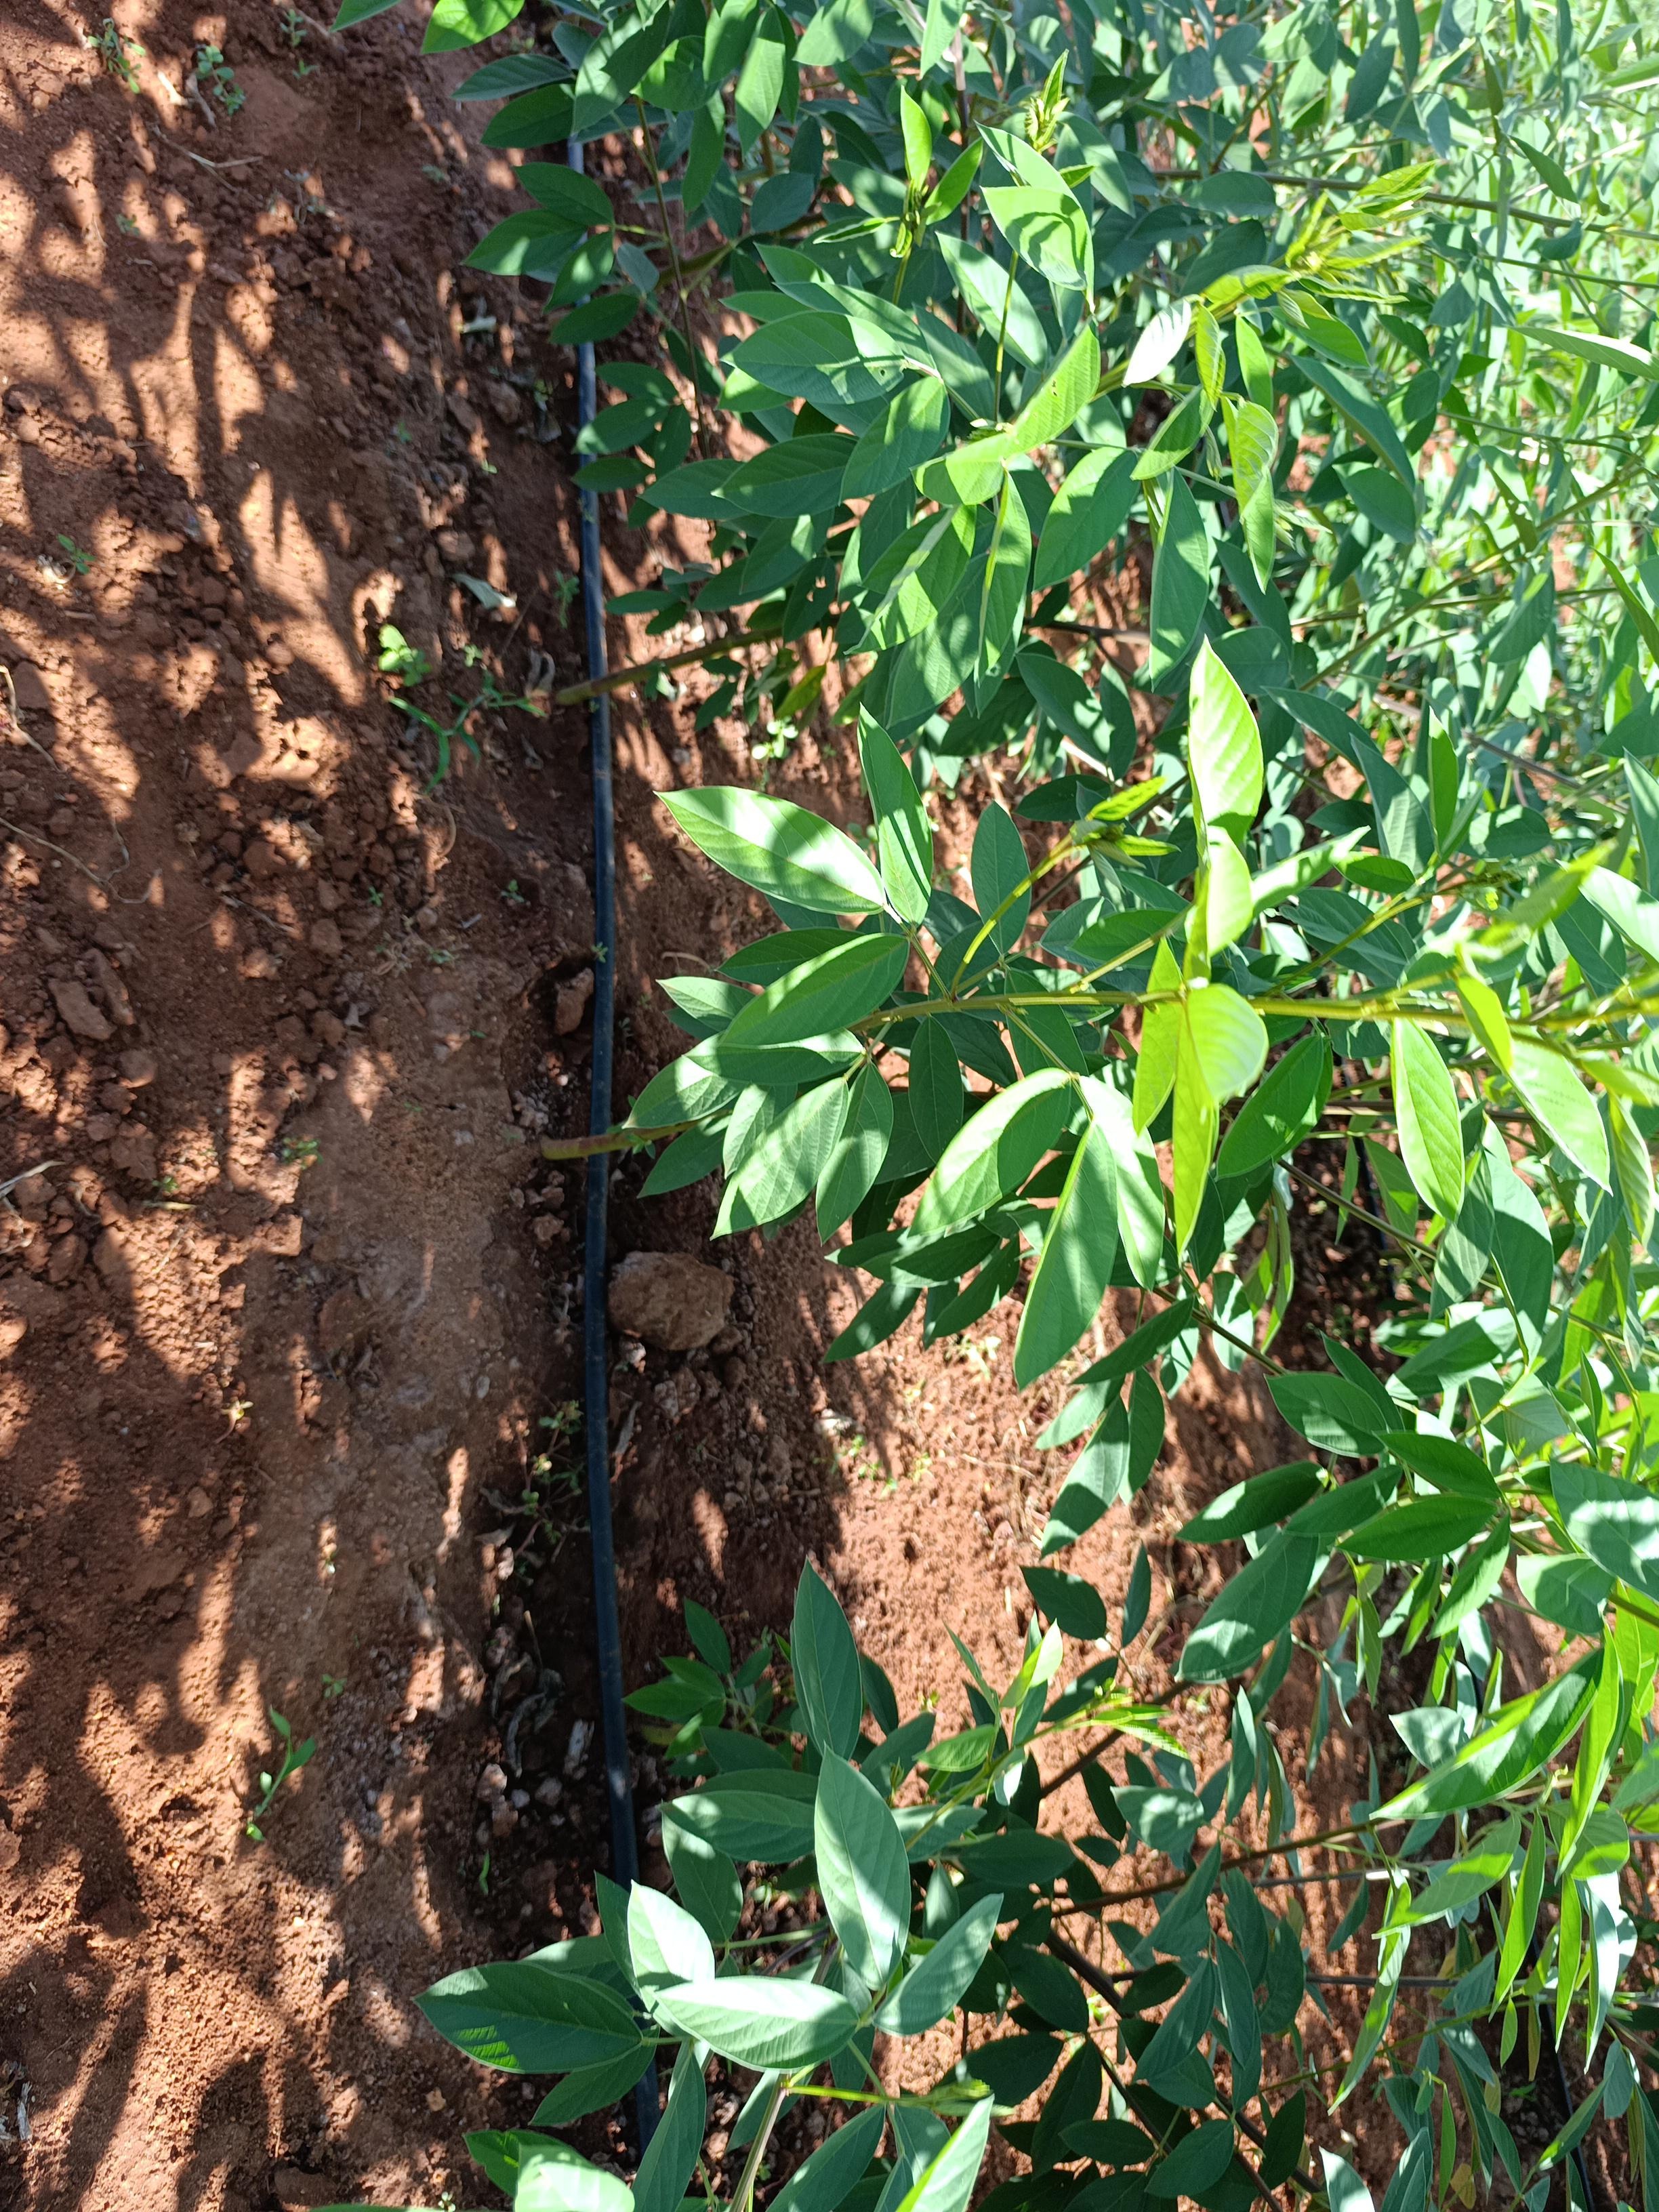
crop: pigeonpea
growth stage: vegetative
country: Kenya
